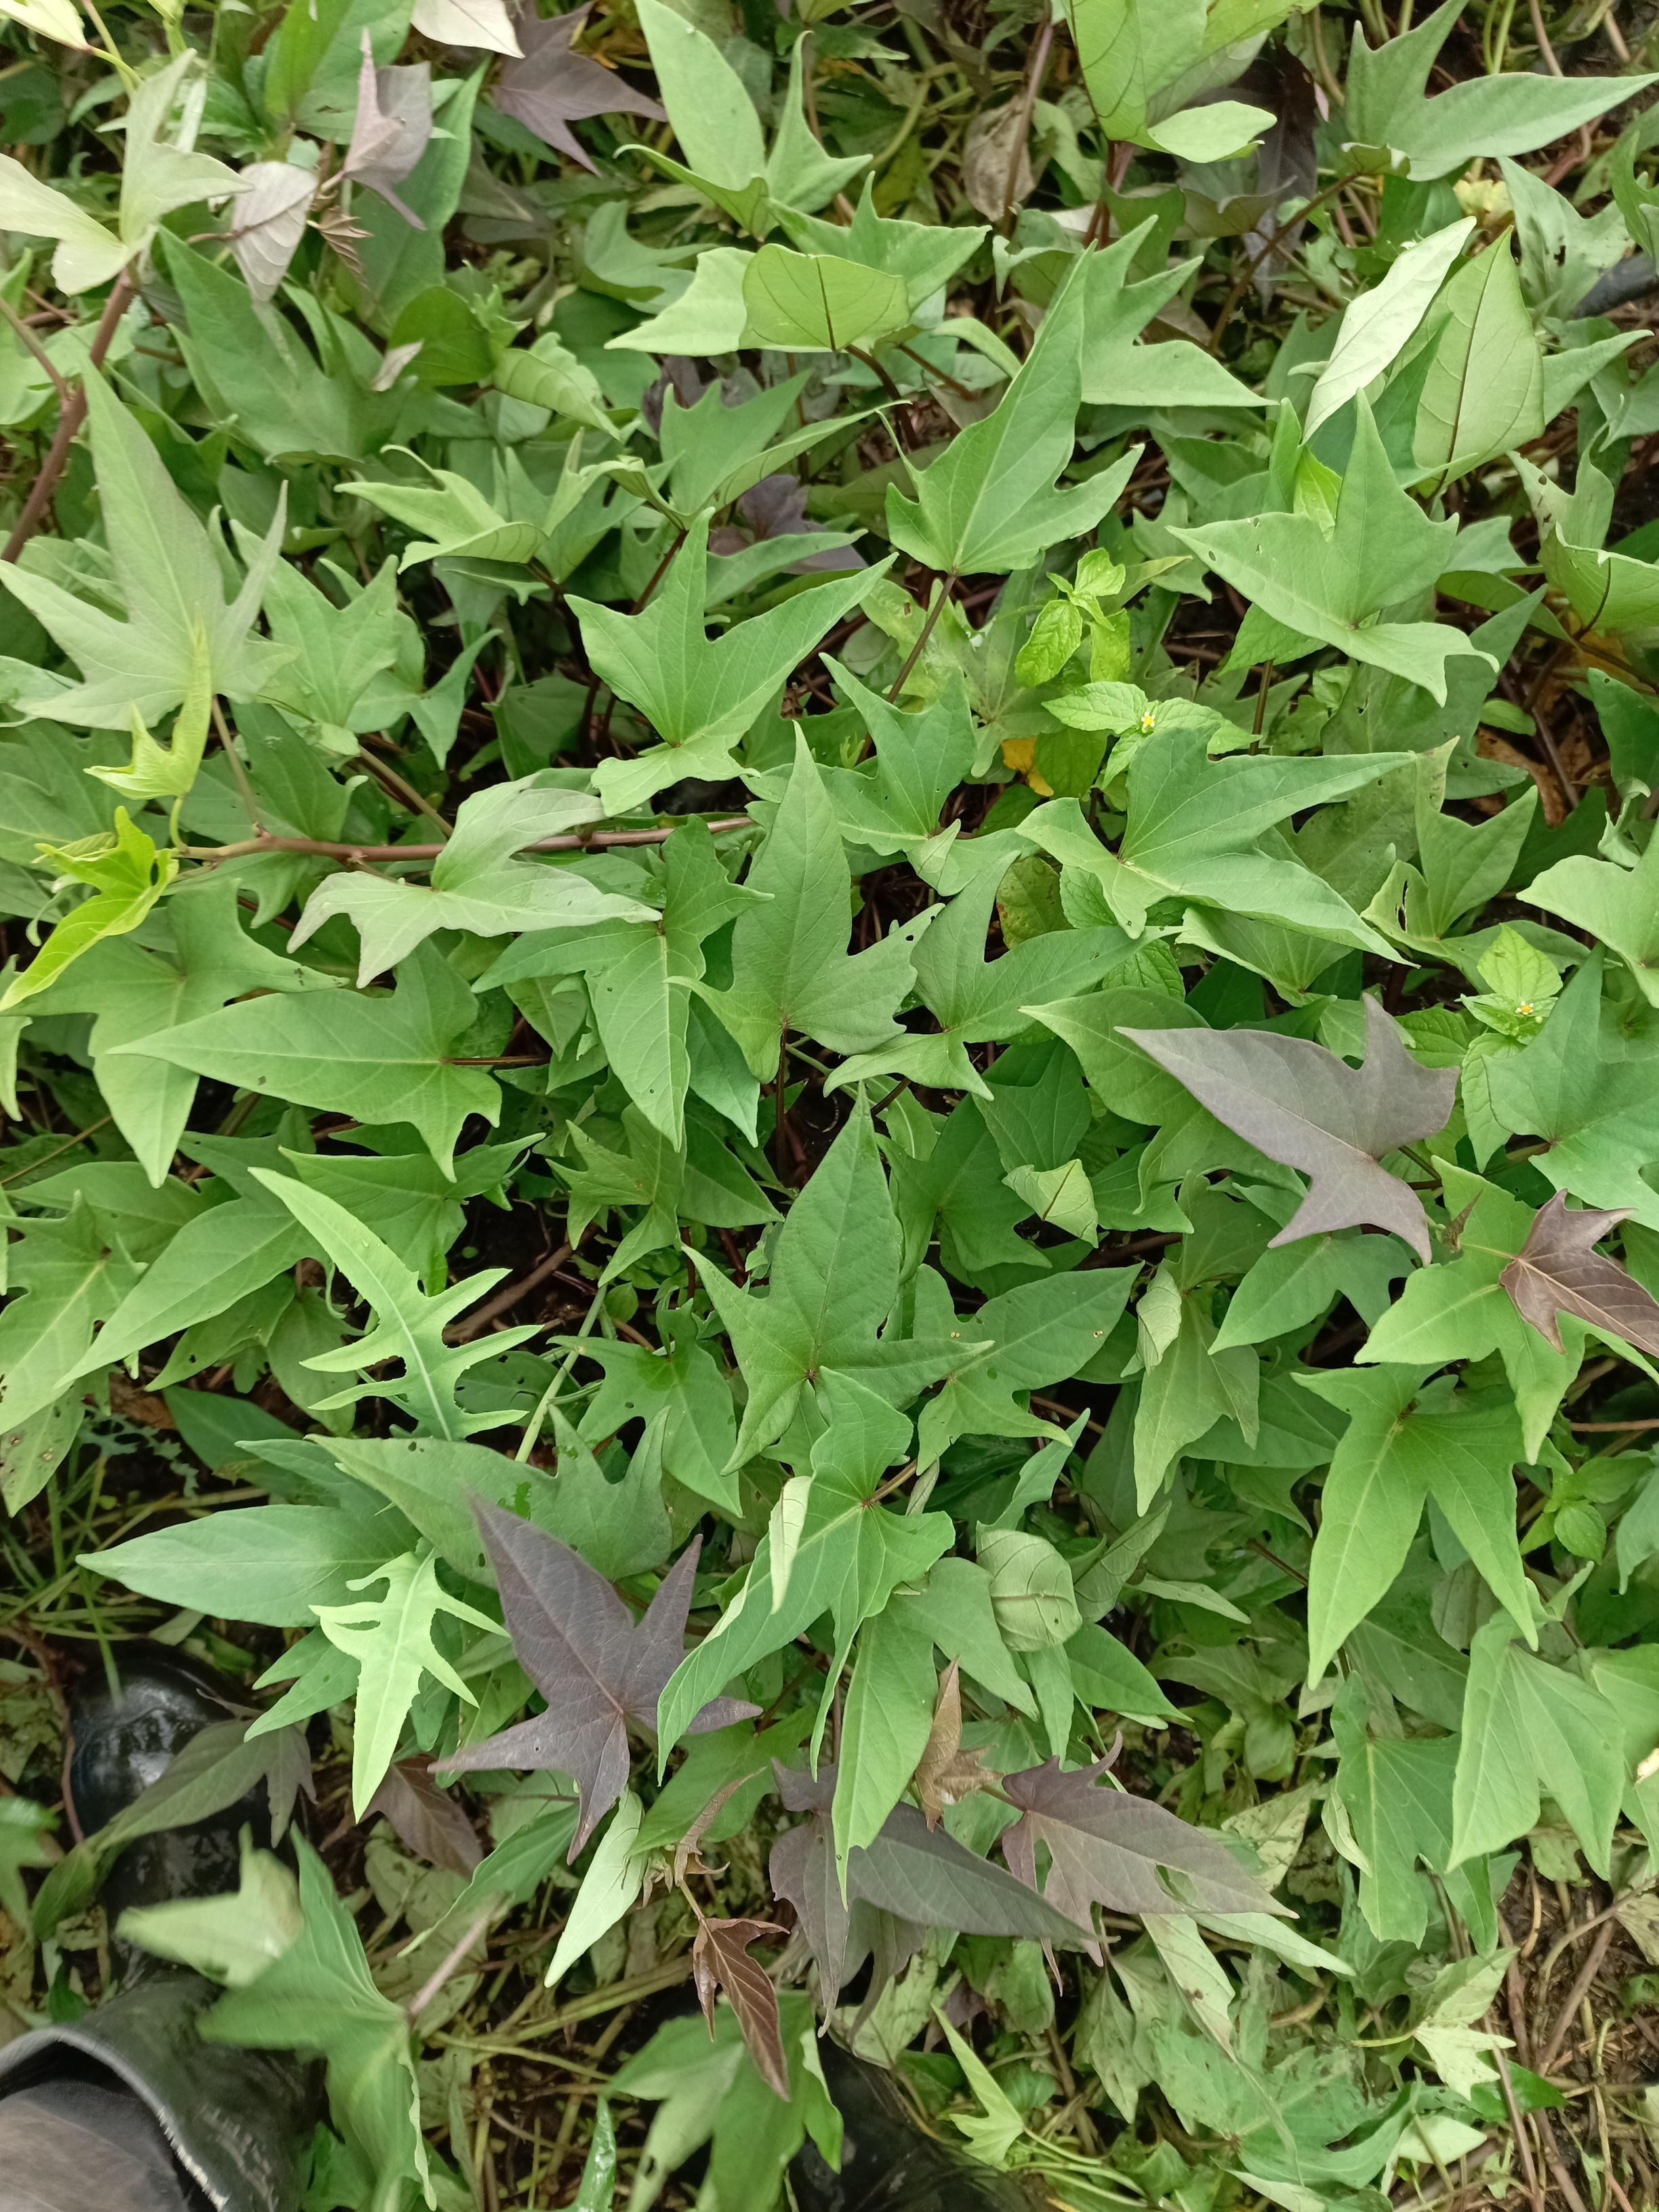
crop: sweet potato
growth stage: vegetative
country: Tanzania
